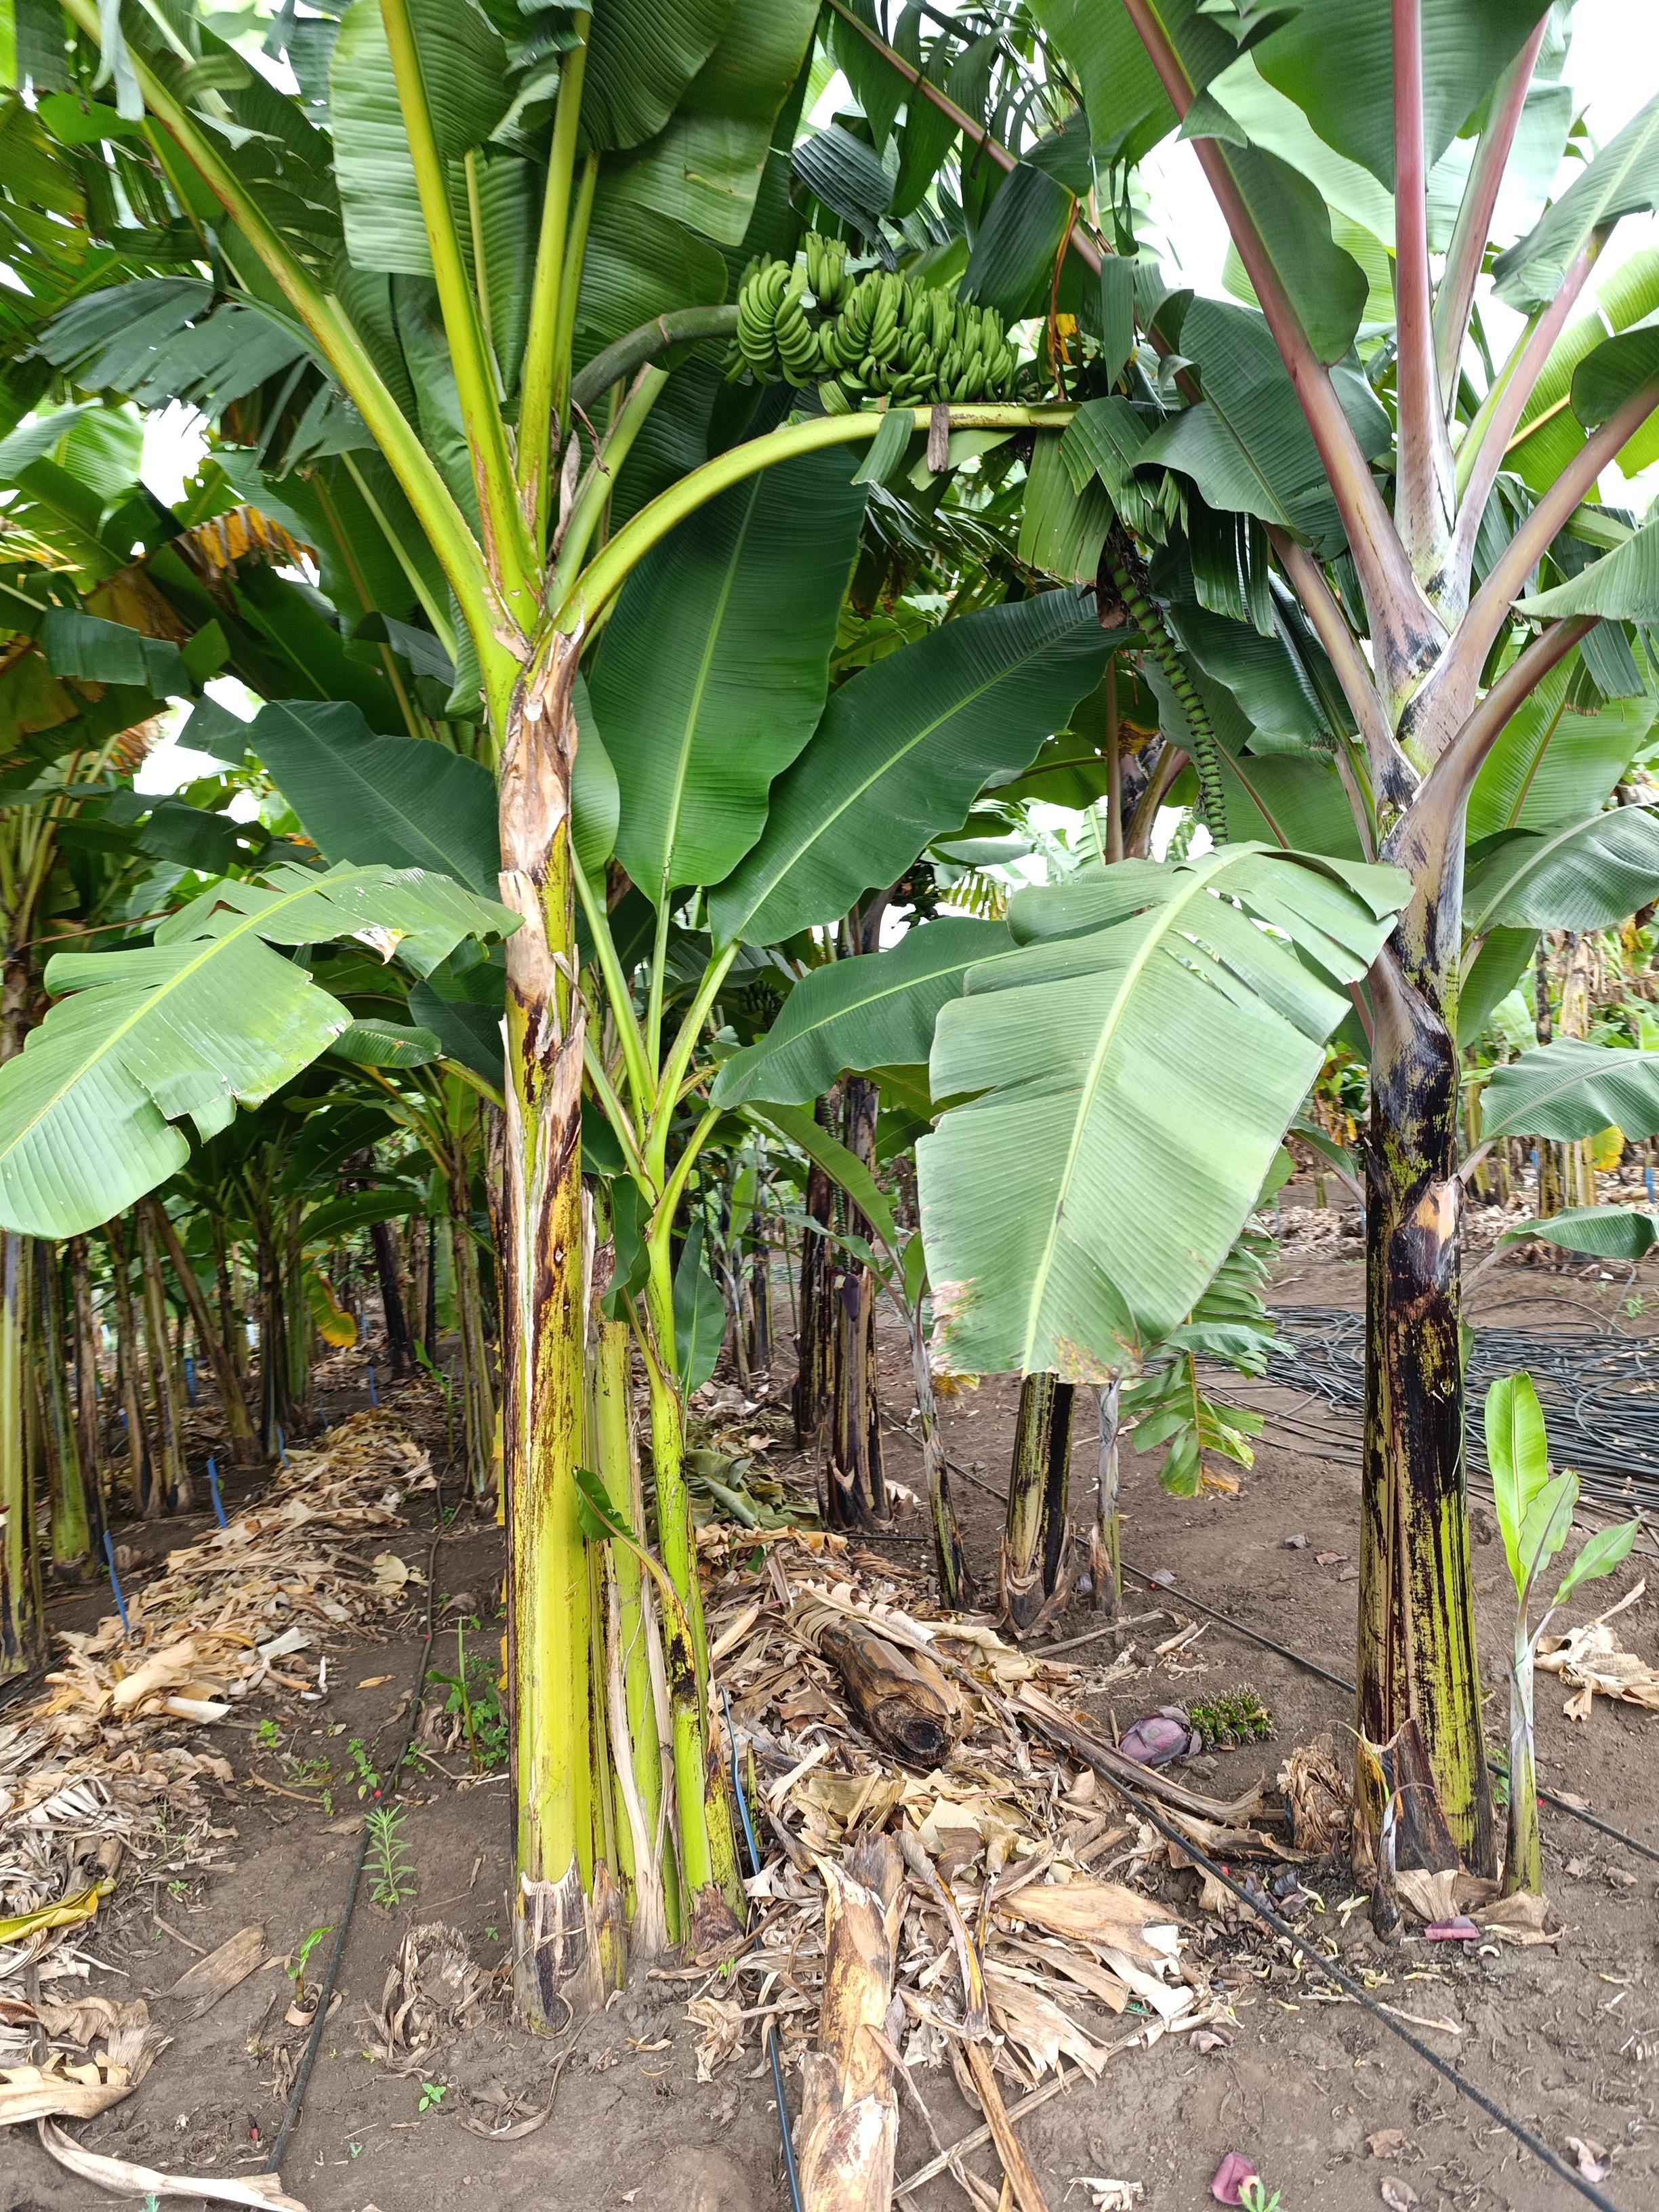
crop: banana
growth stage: development fruit
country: Tanzania
